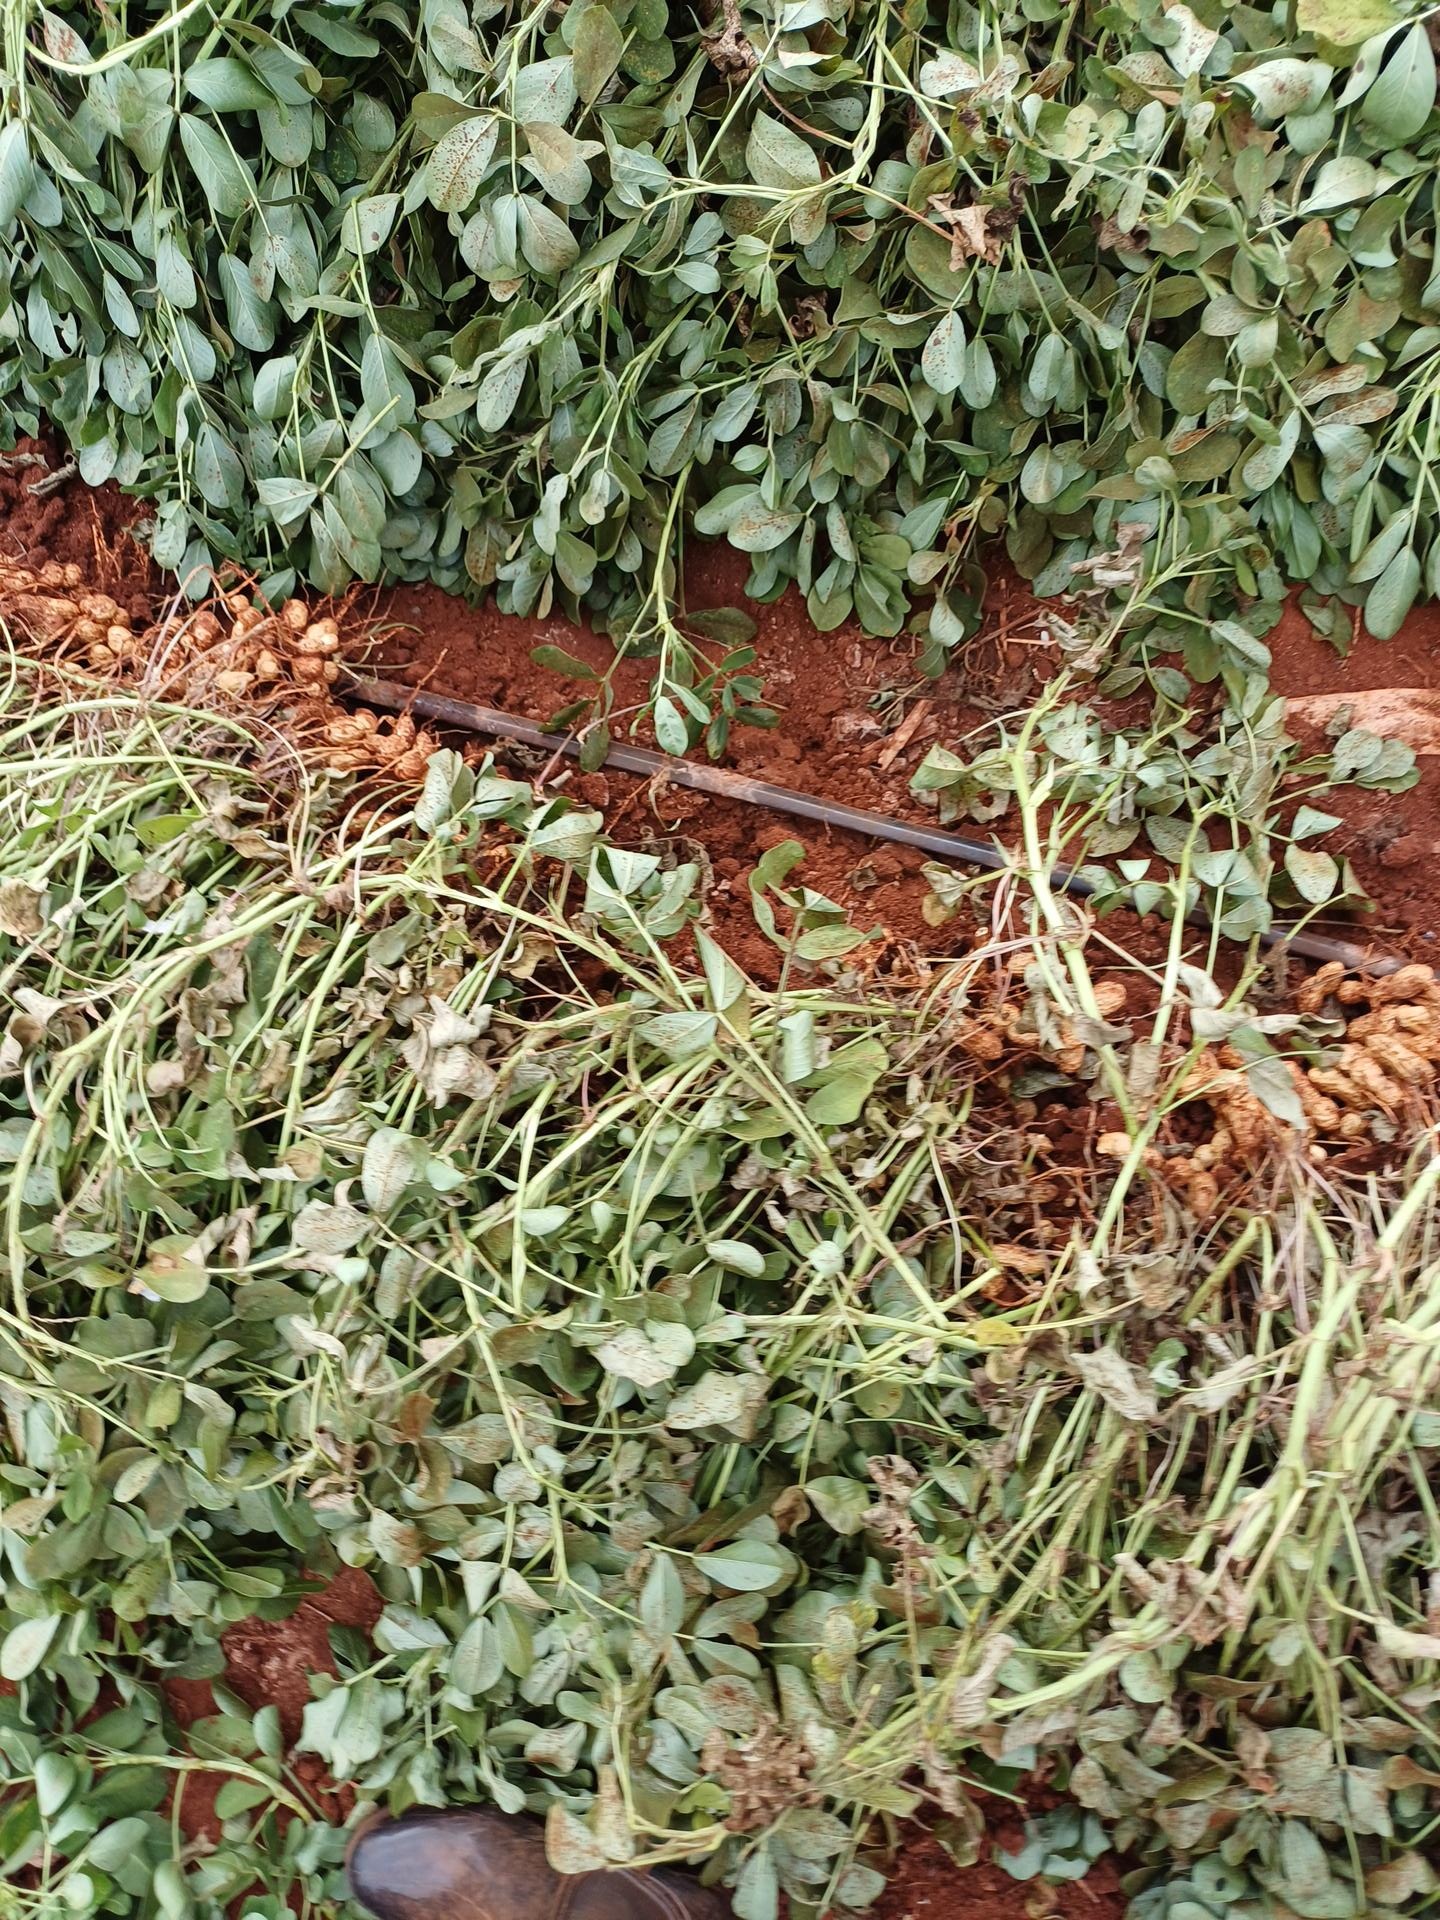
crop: groundnut
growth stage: harvest
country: Kenya
